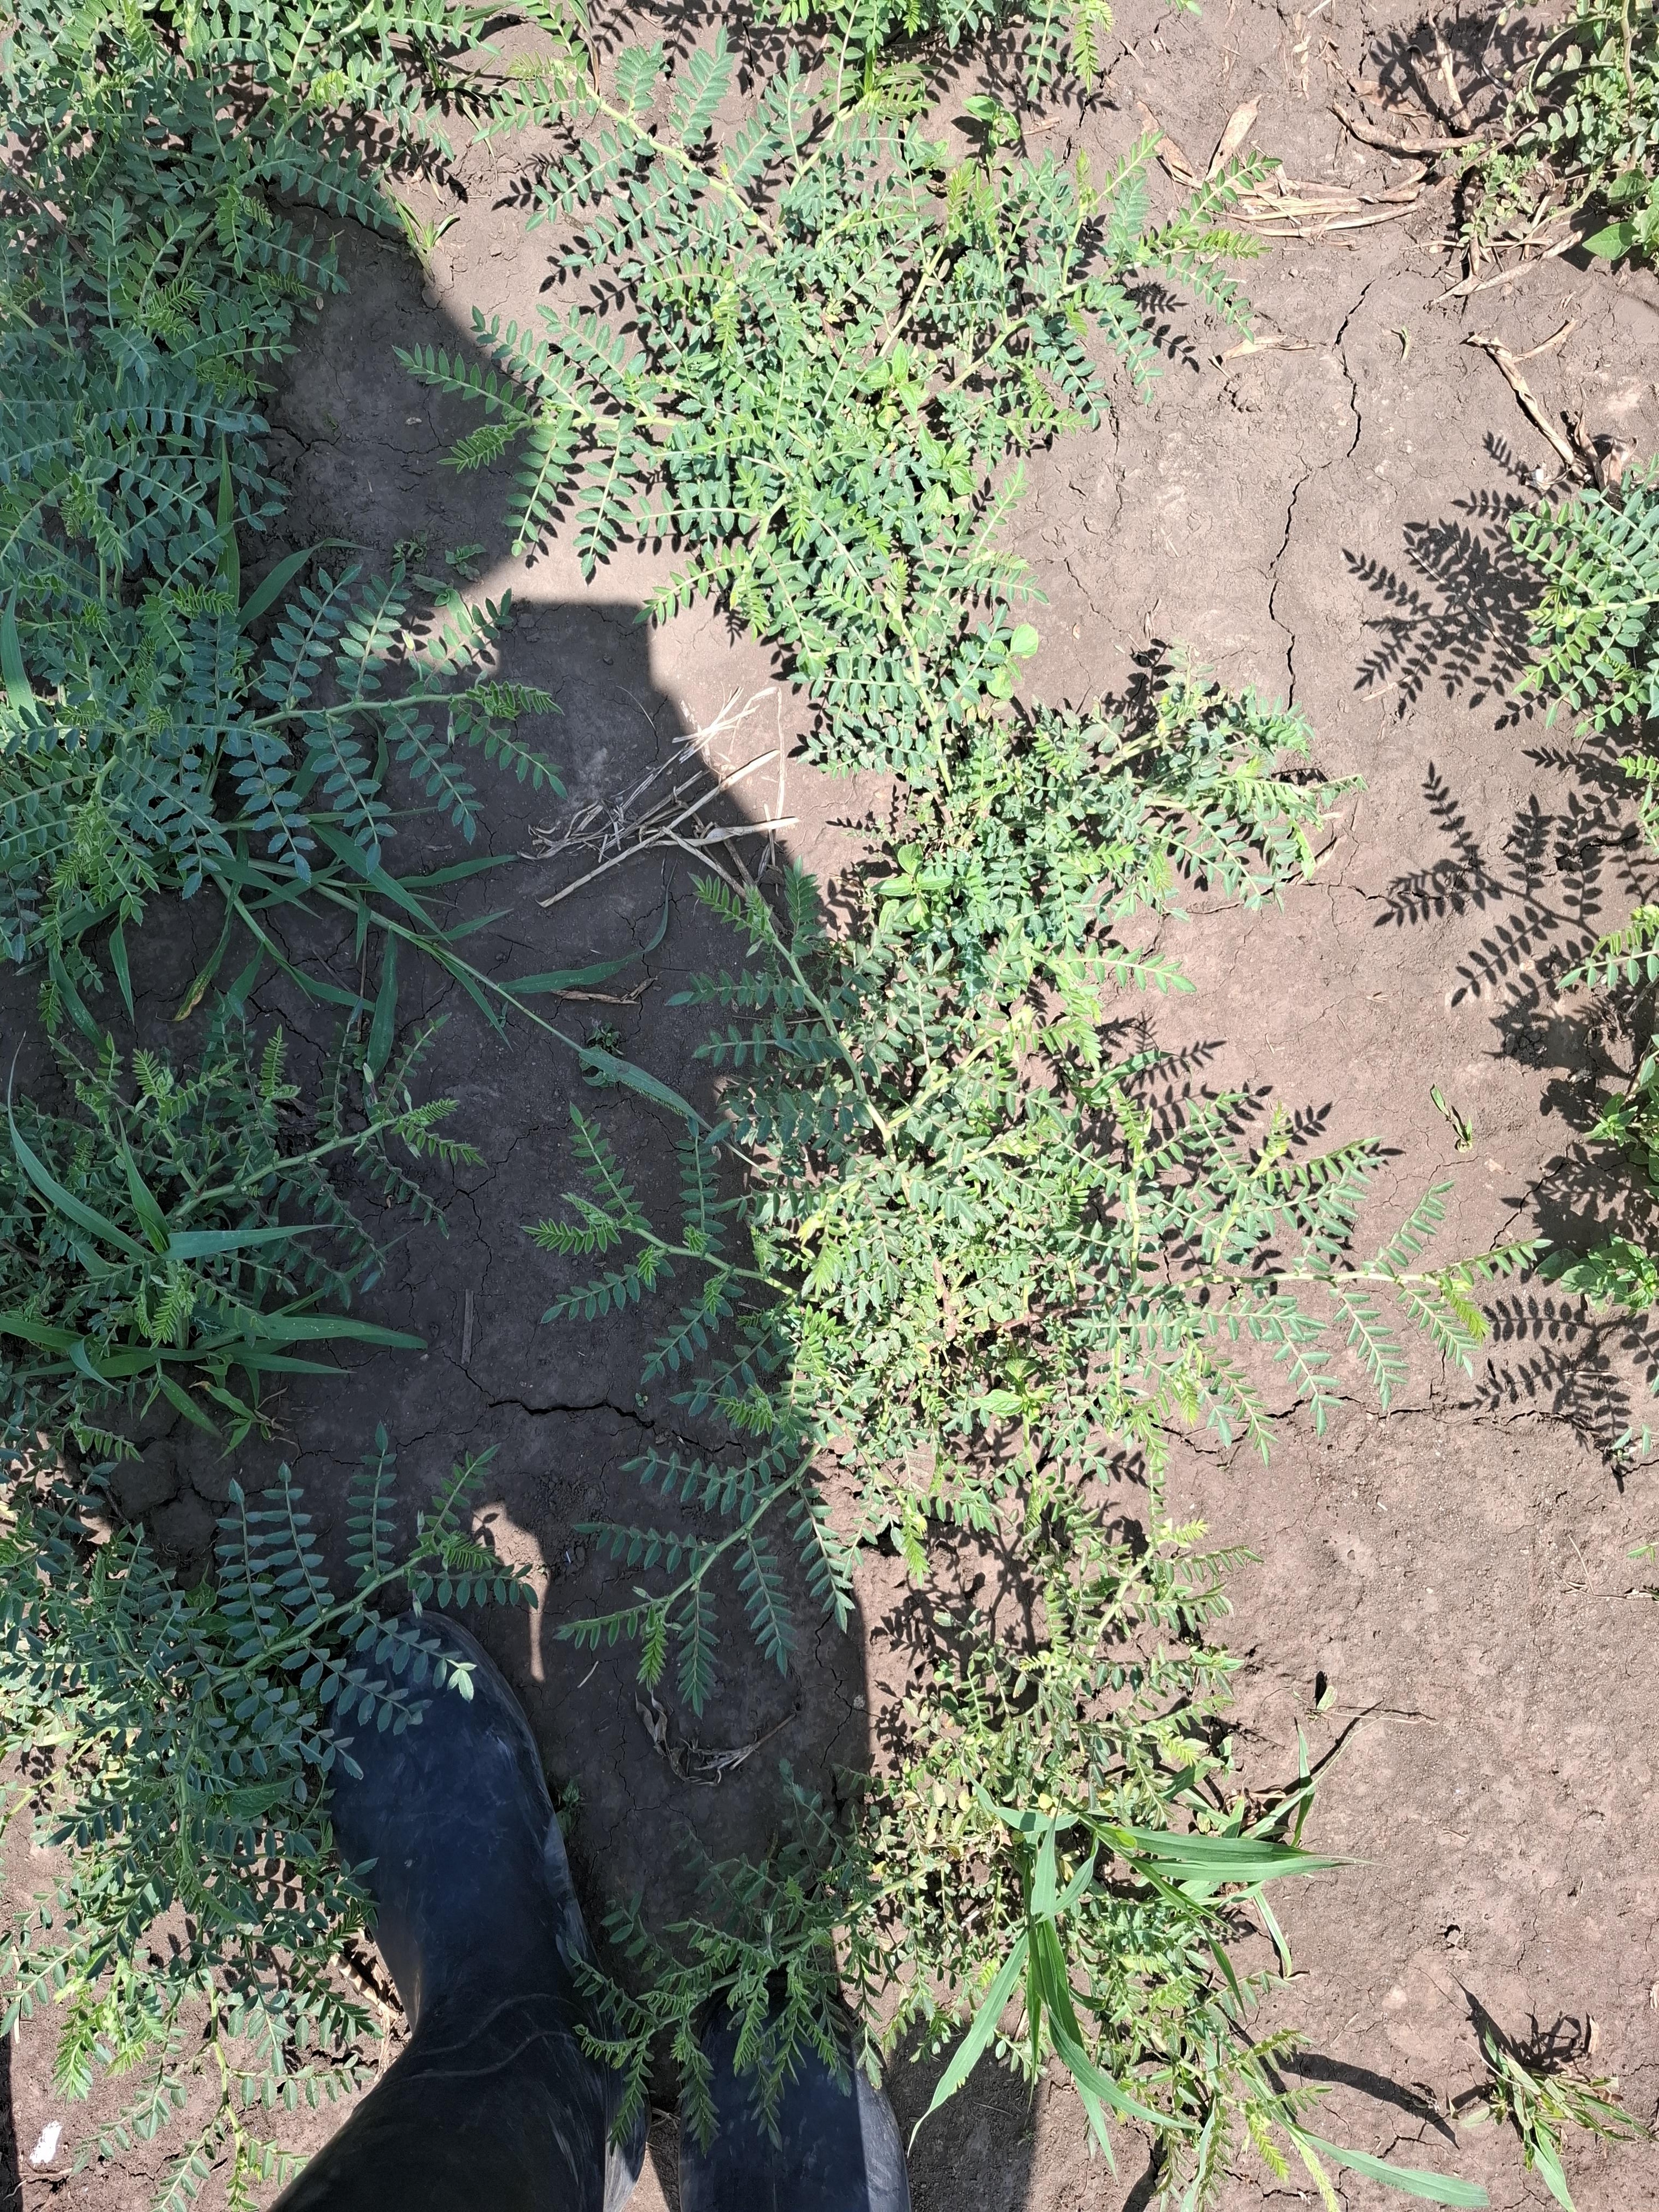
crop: chickpea
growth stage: flowering
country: Tanzania
